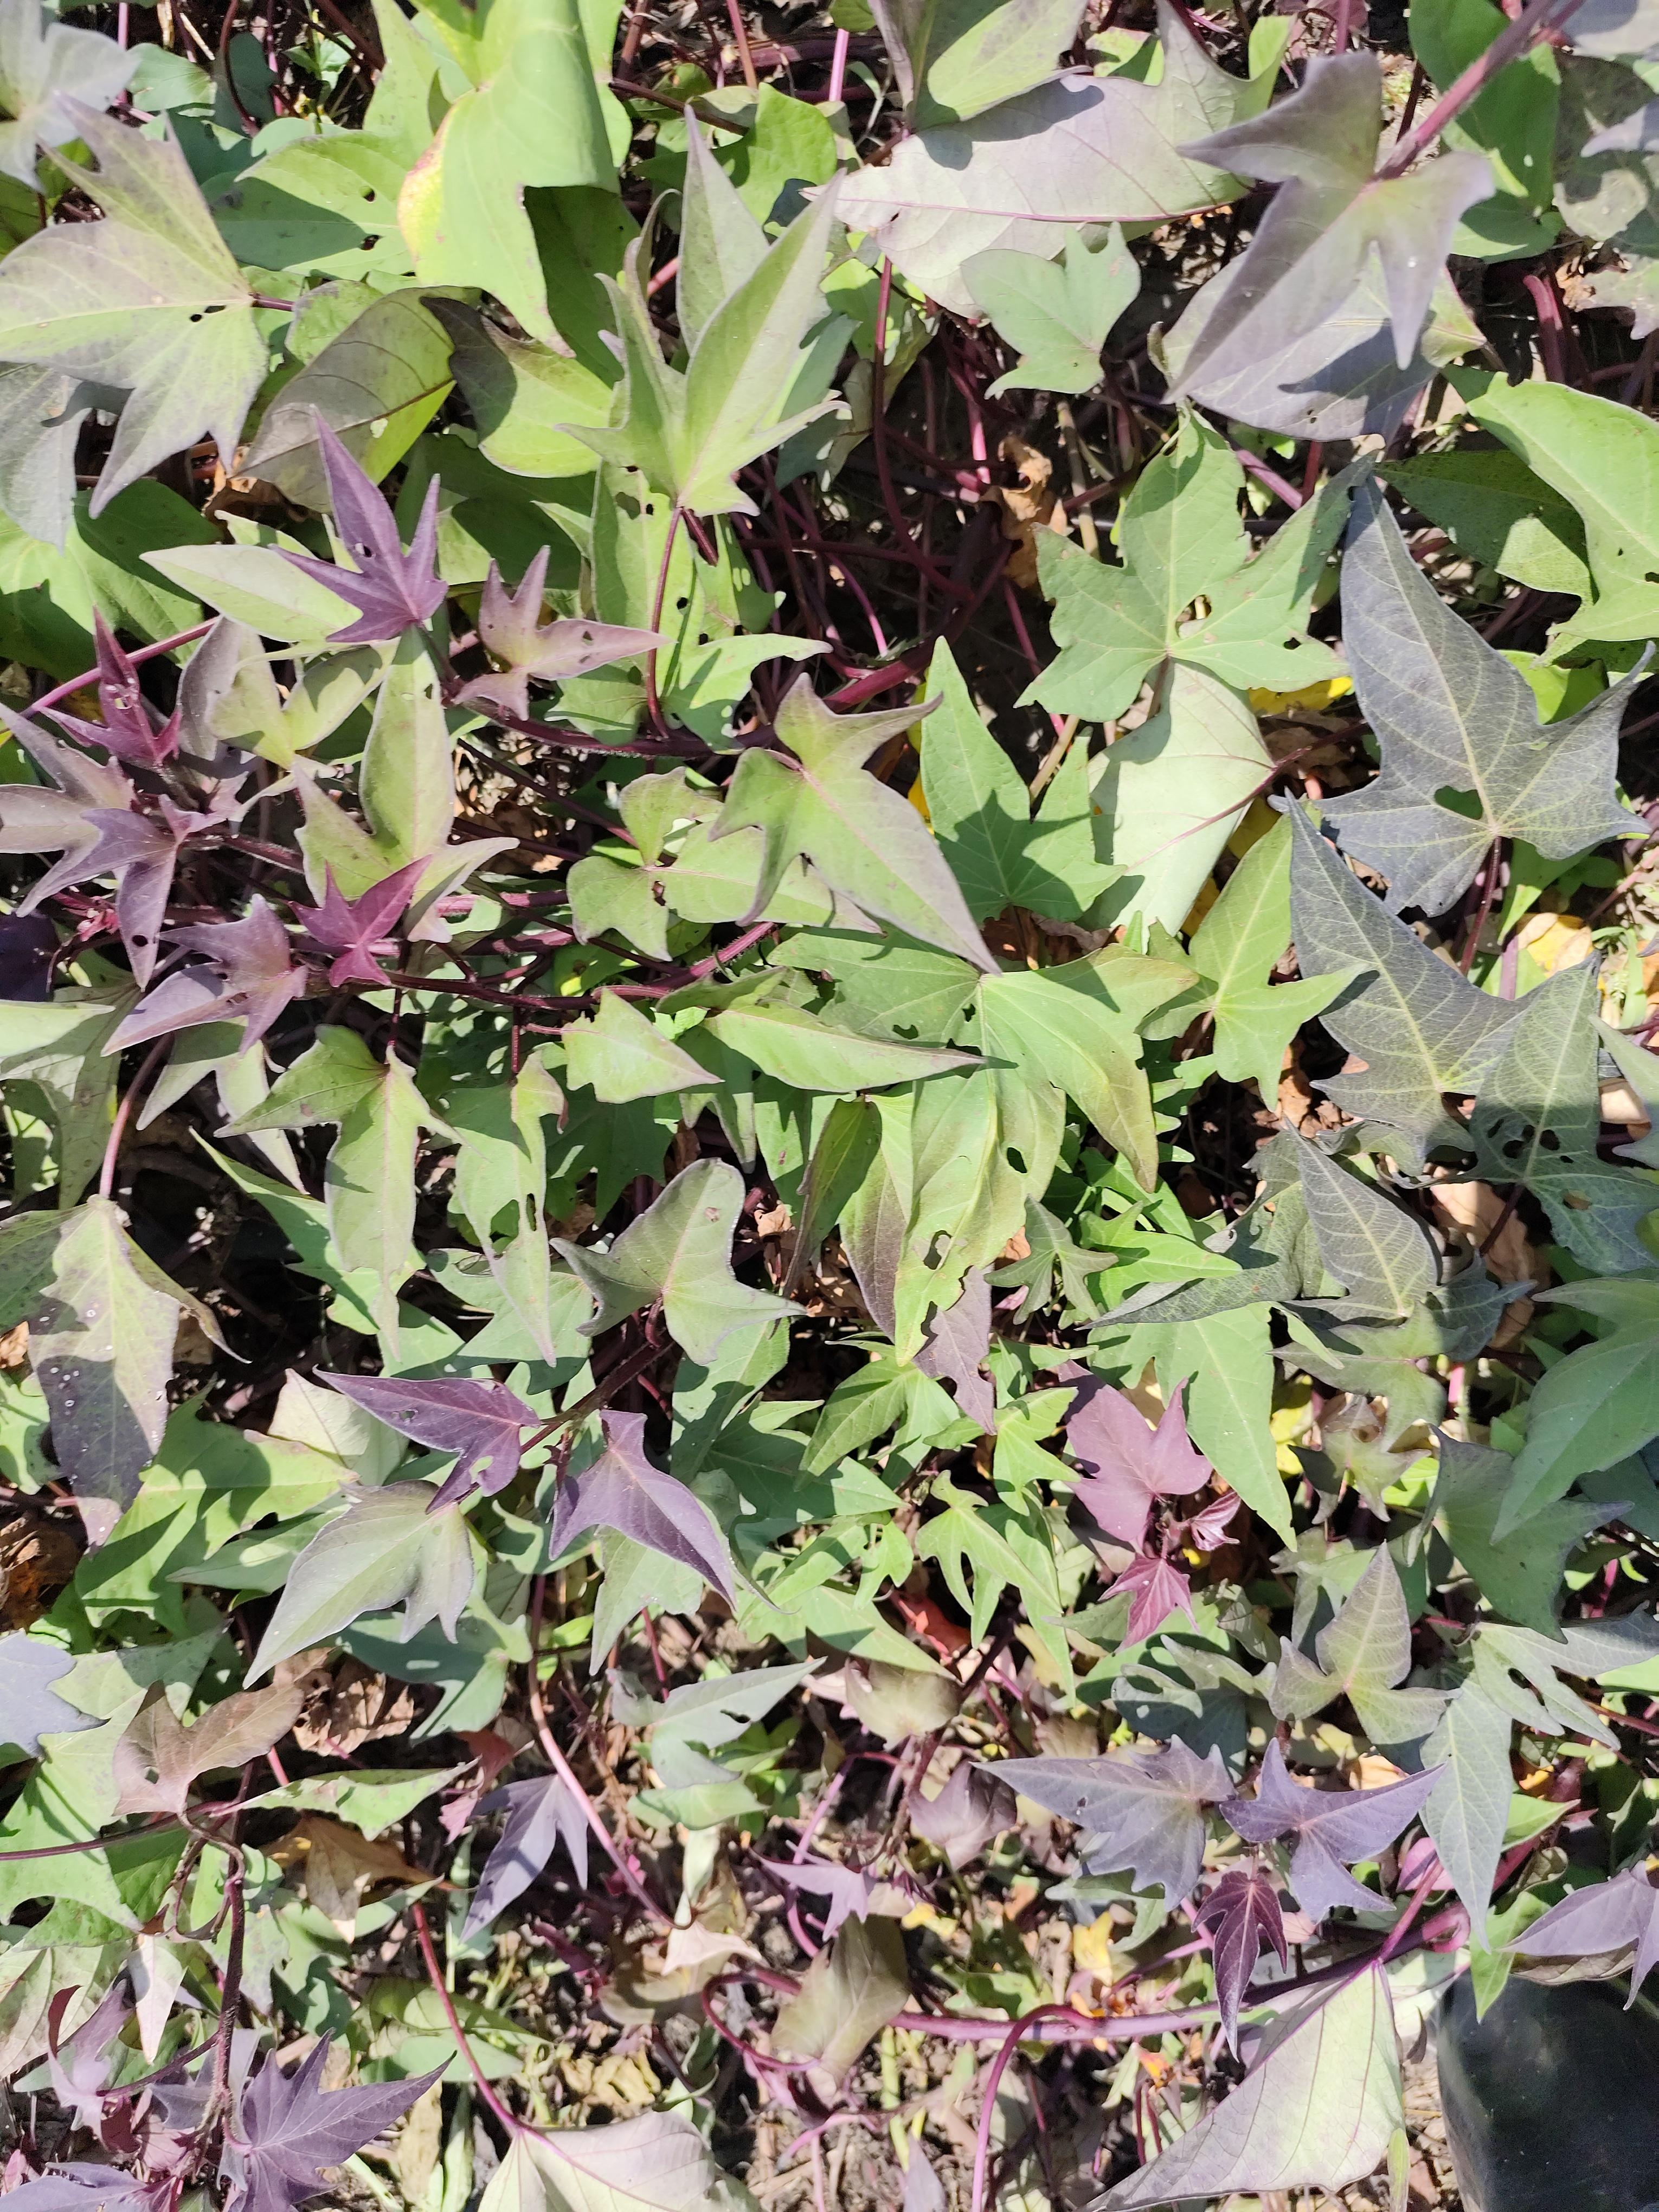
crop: sweet potato
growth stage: flowering
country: Tanzania
